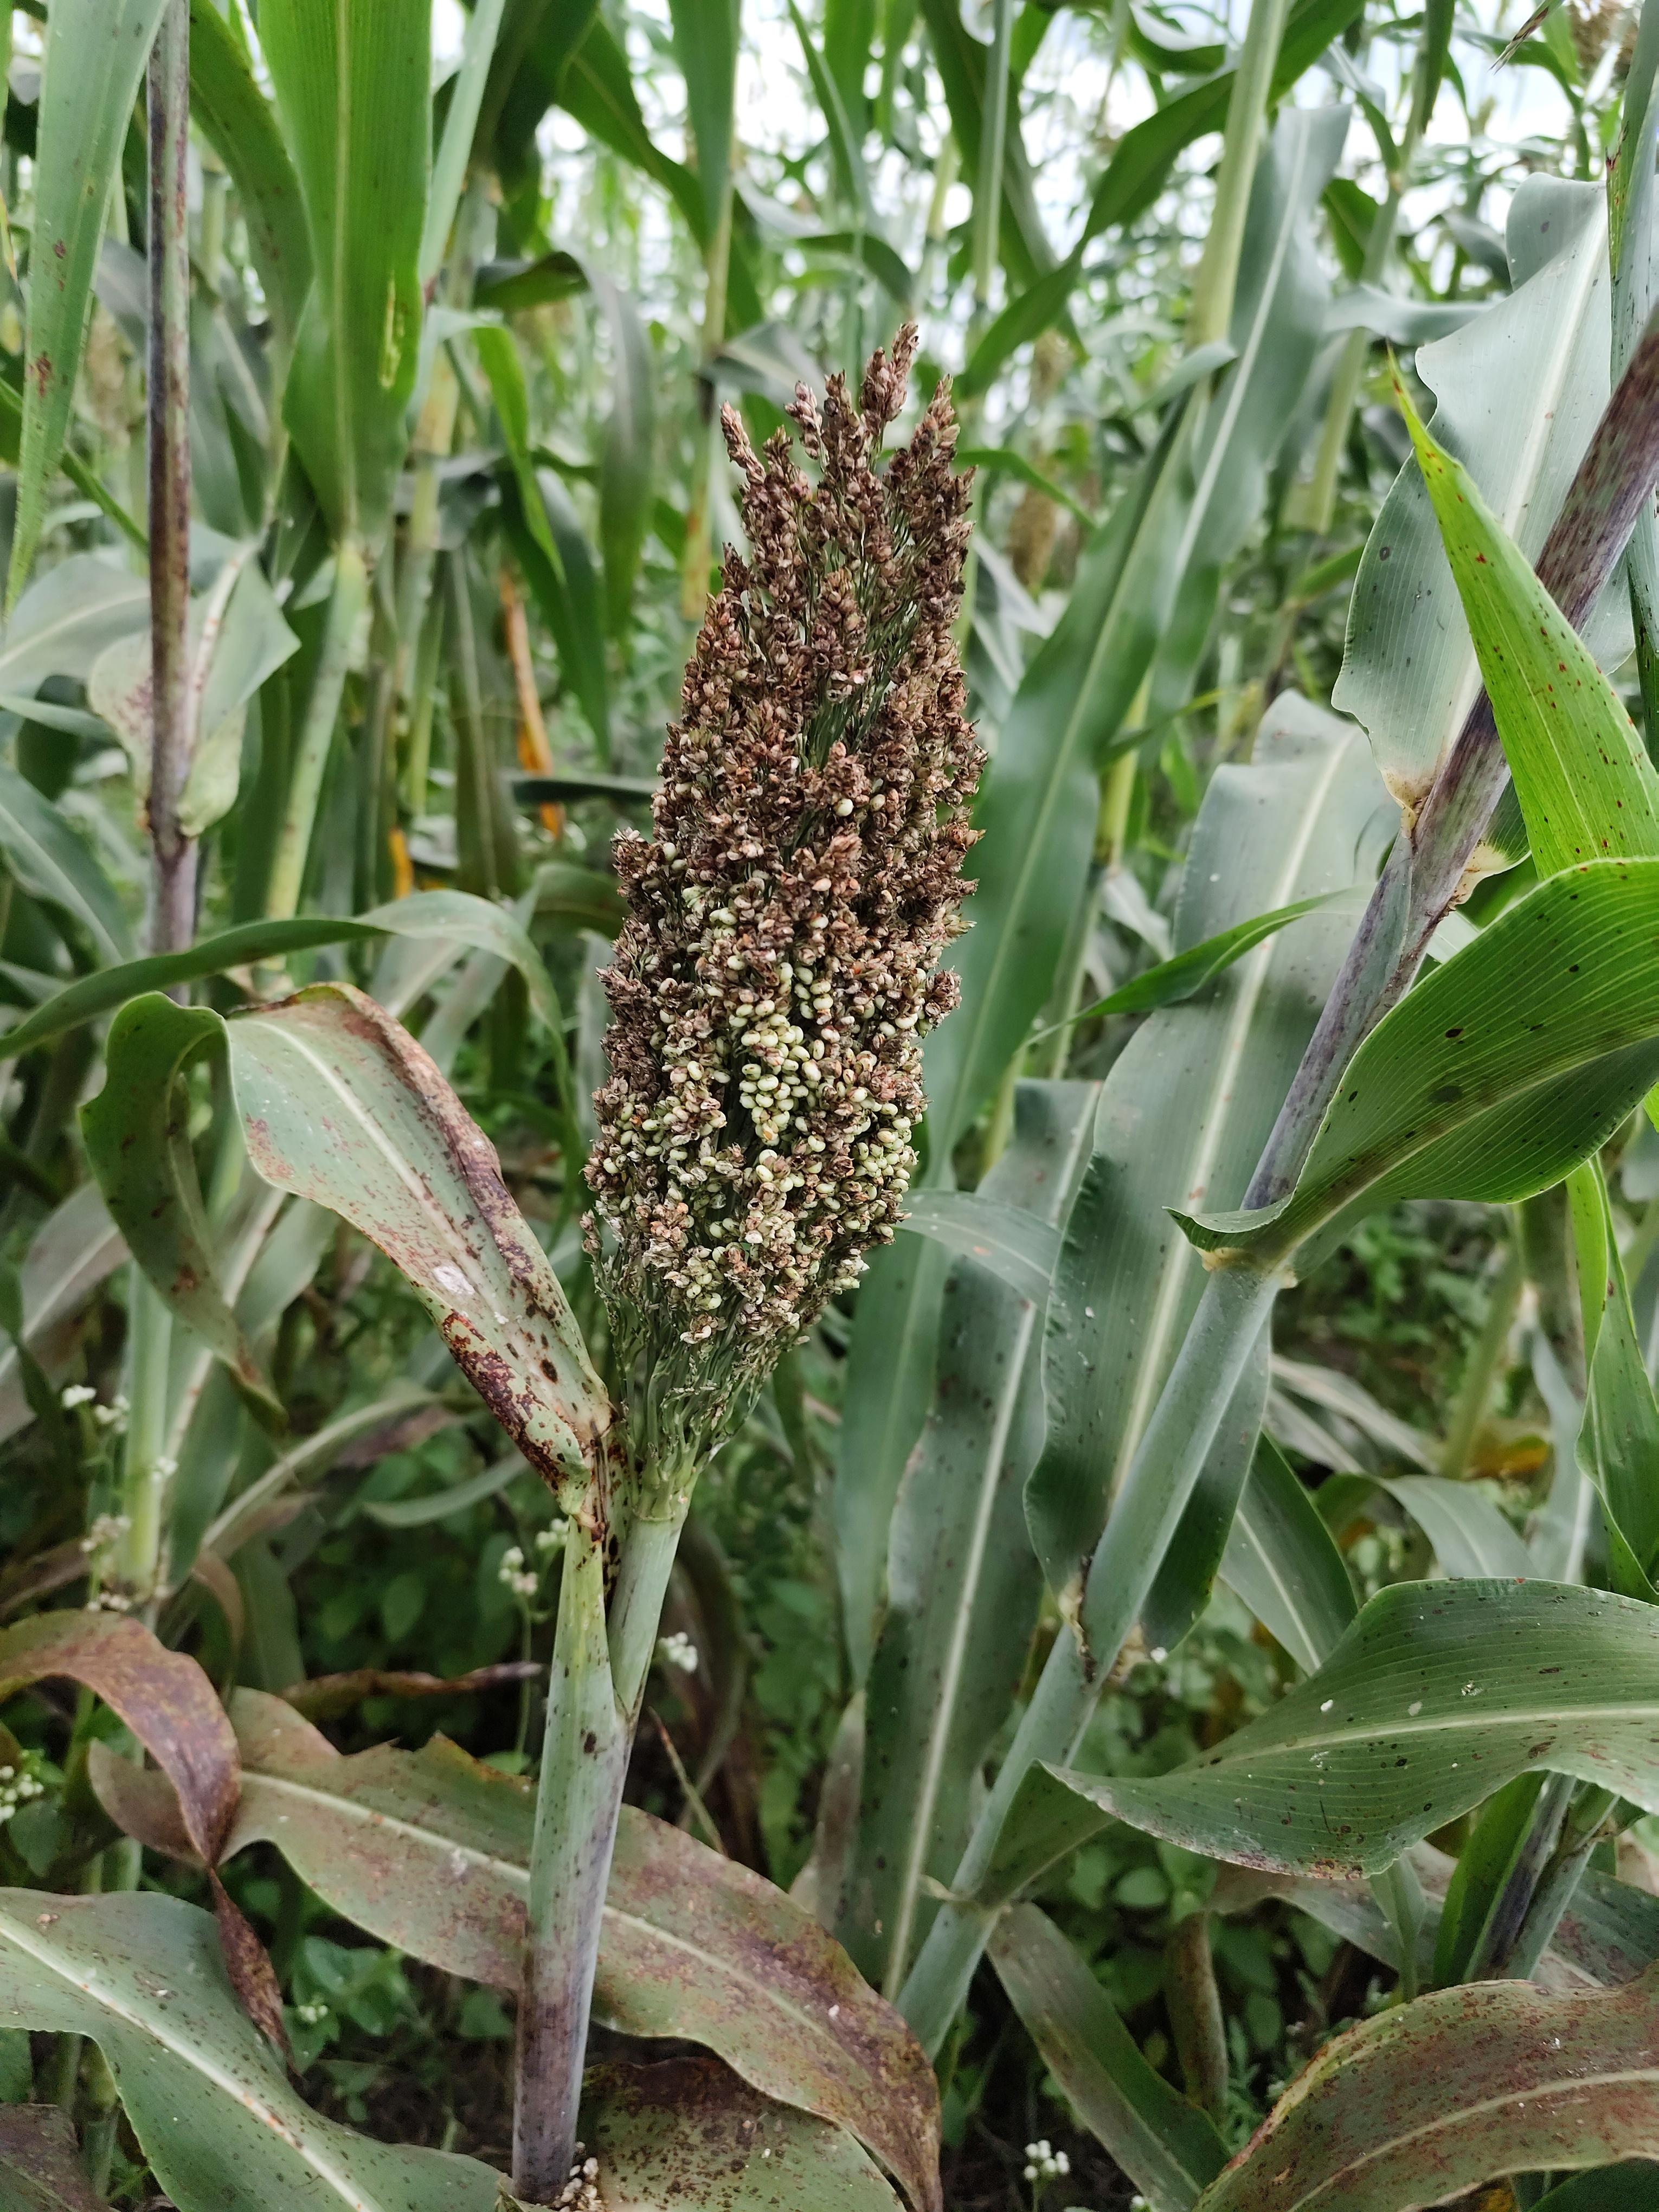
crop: sorghum
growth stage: filling grain
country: Tanzania
